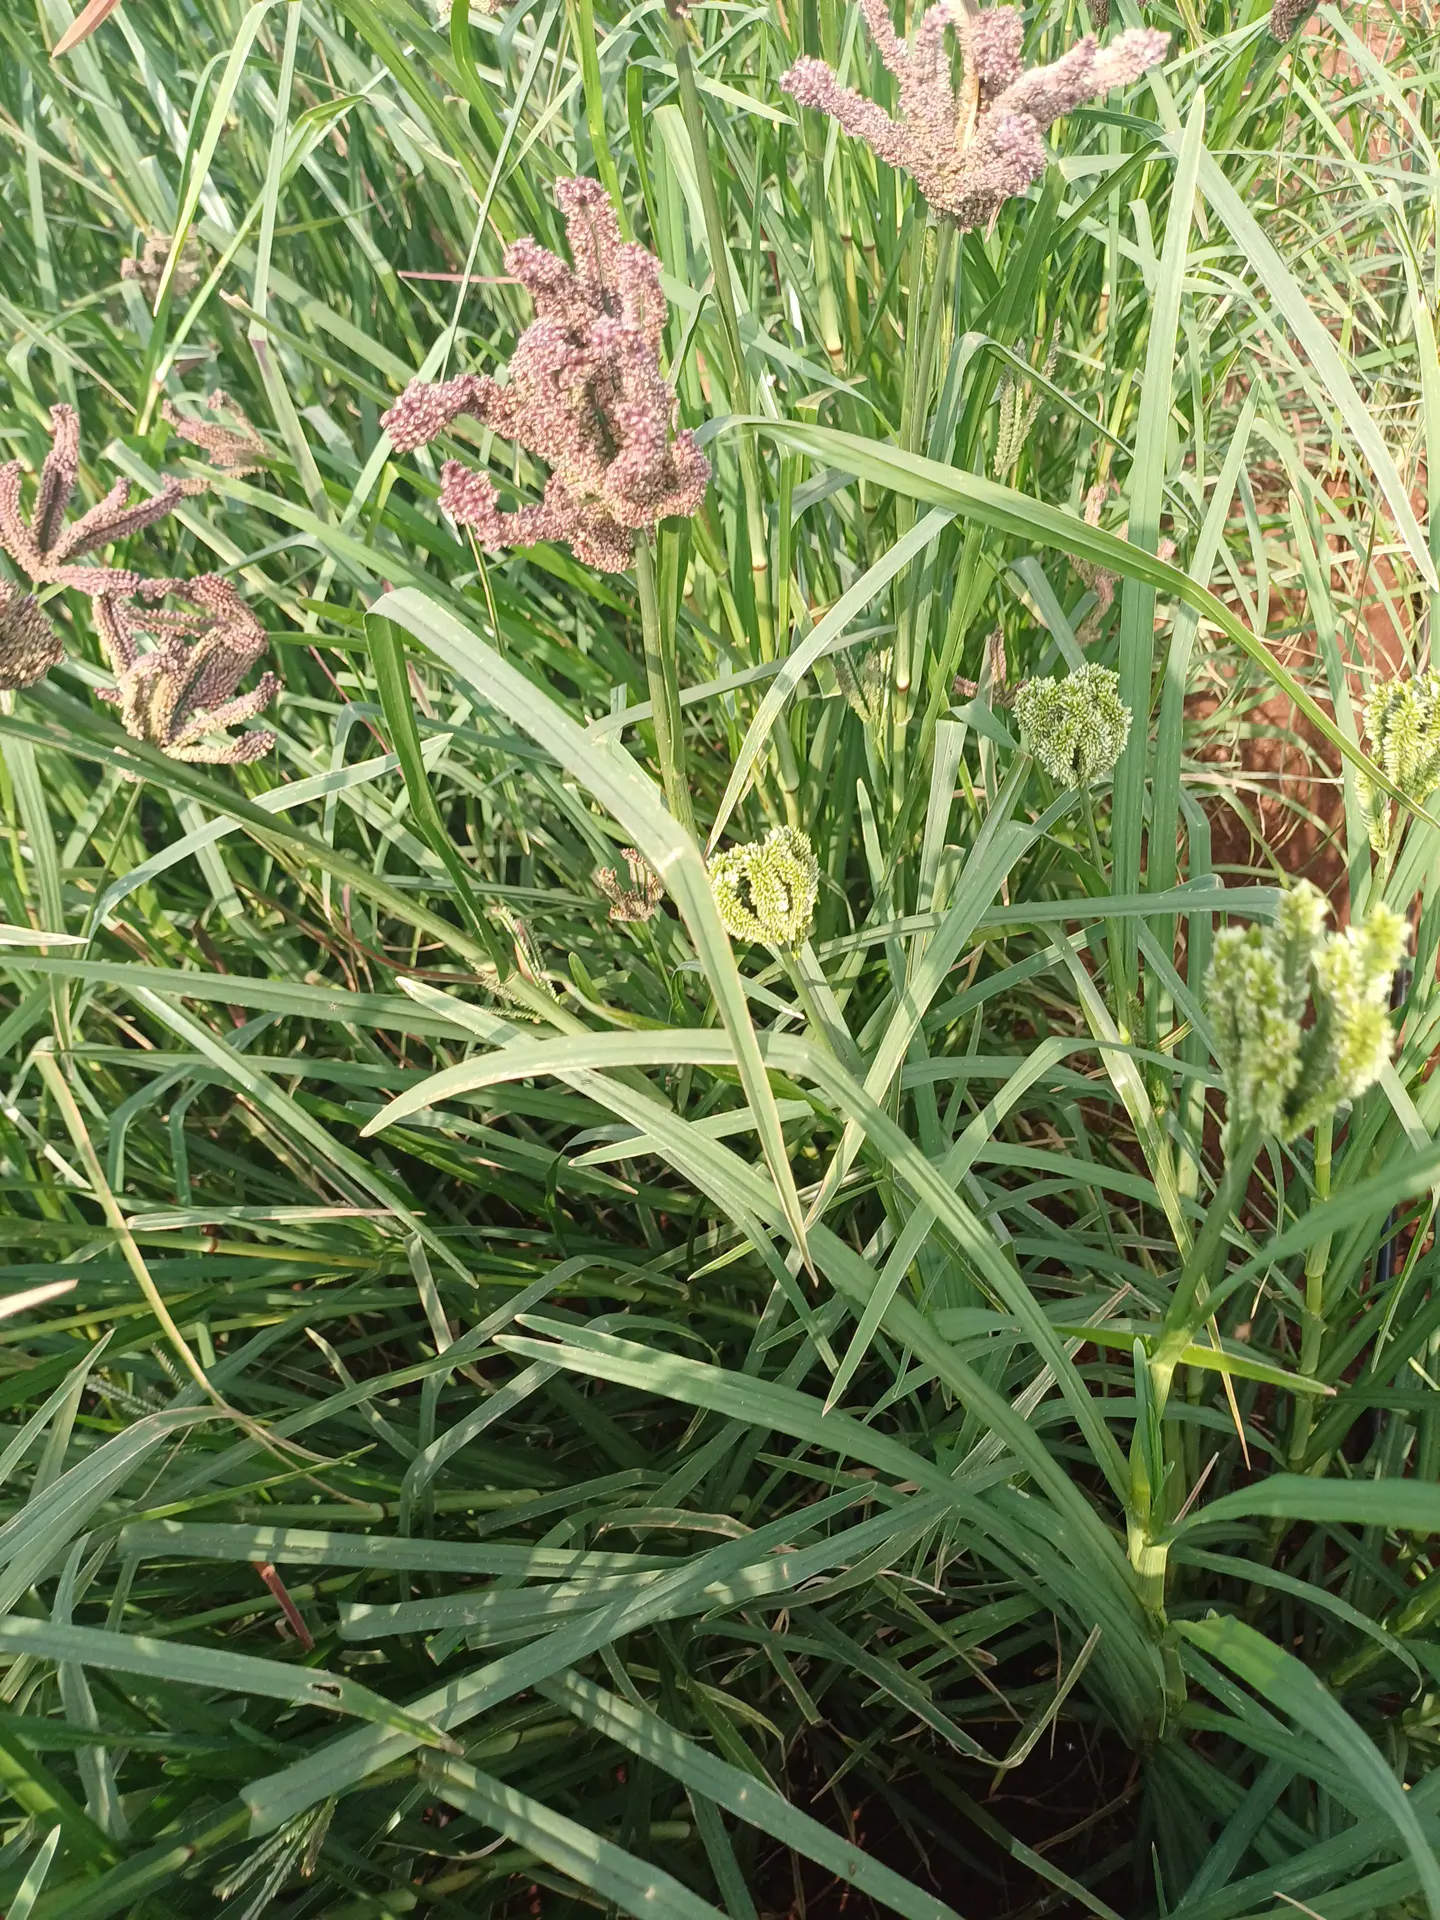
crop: finger millet
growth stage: filling grain
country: Kenya
